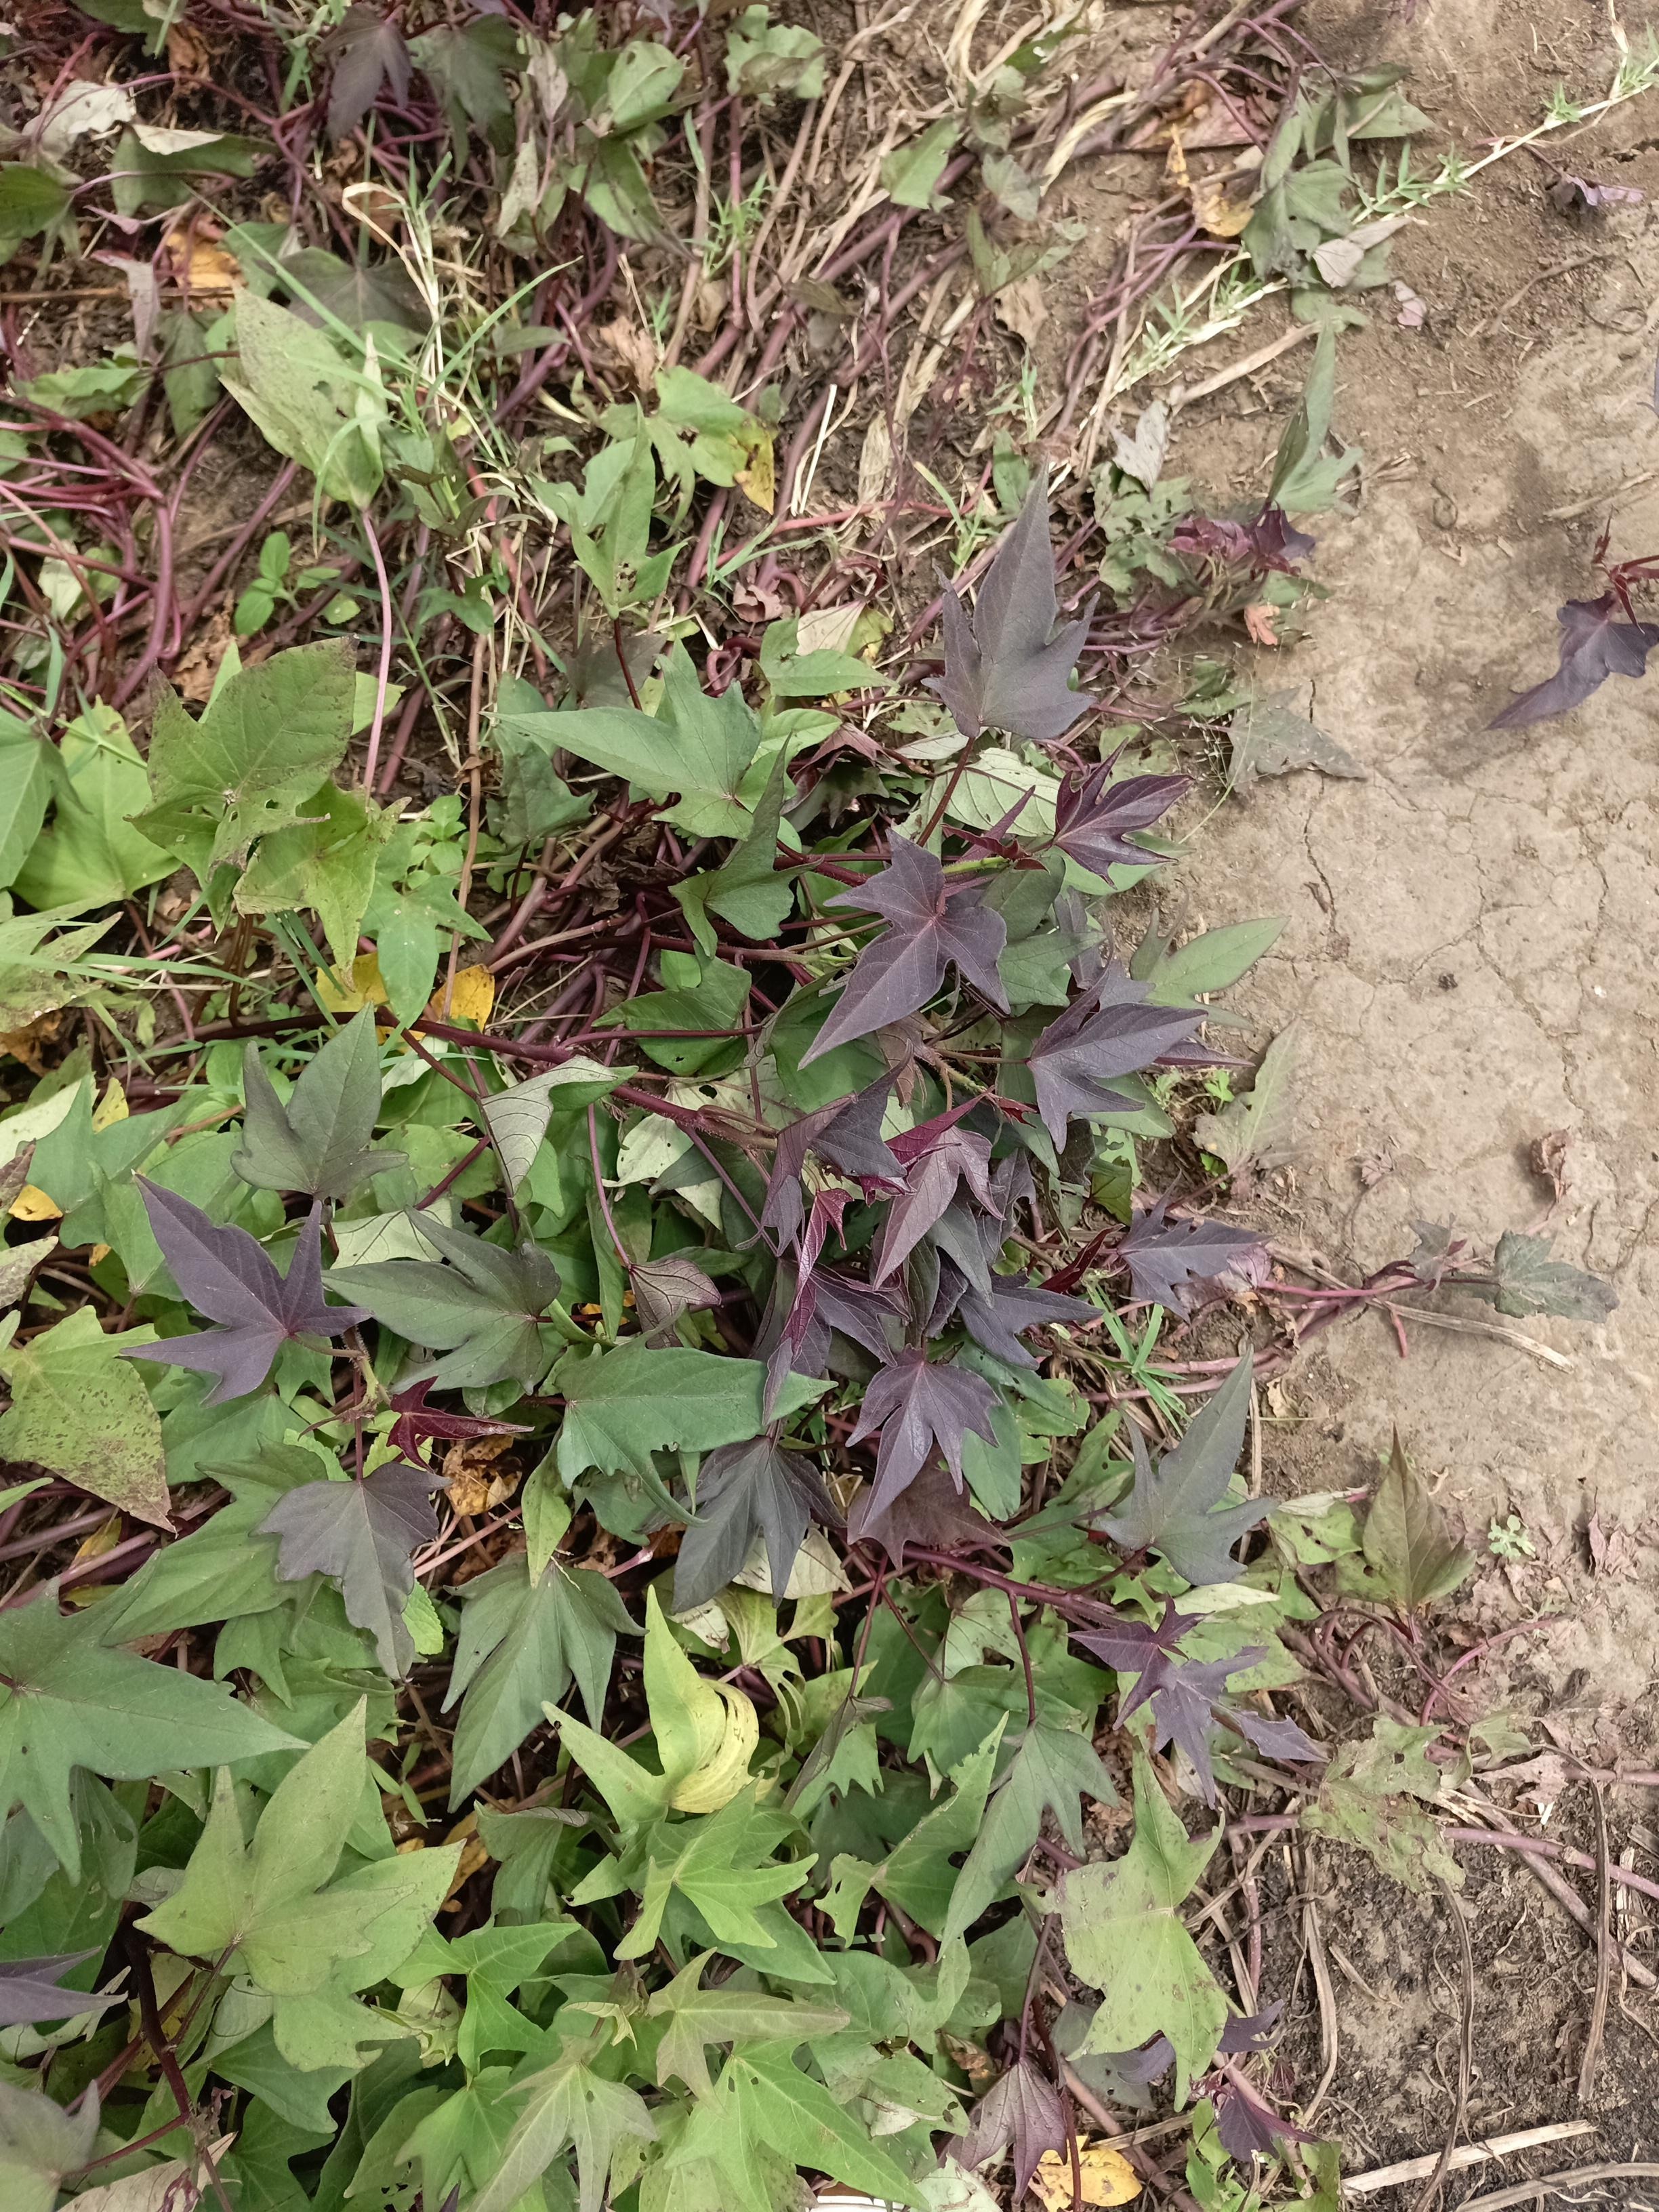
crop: sweet potato
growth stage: flowering
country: Tanzania
